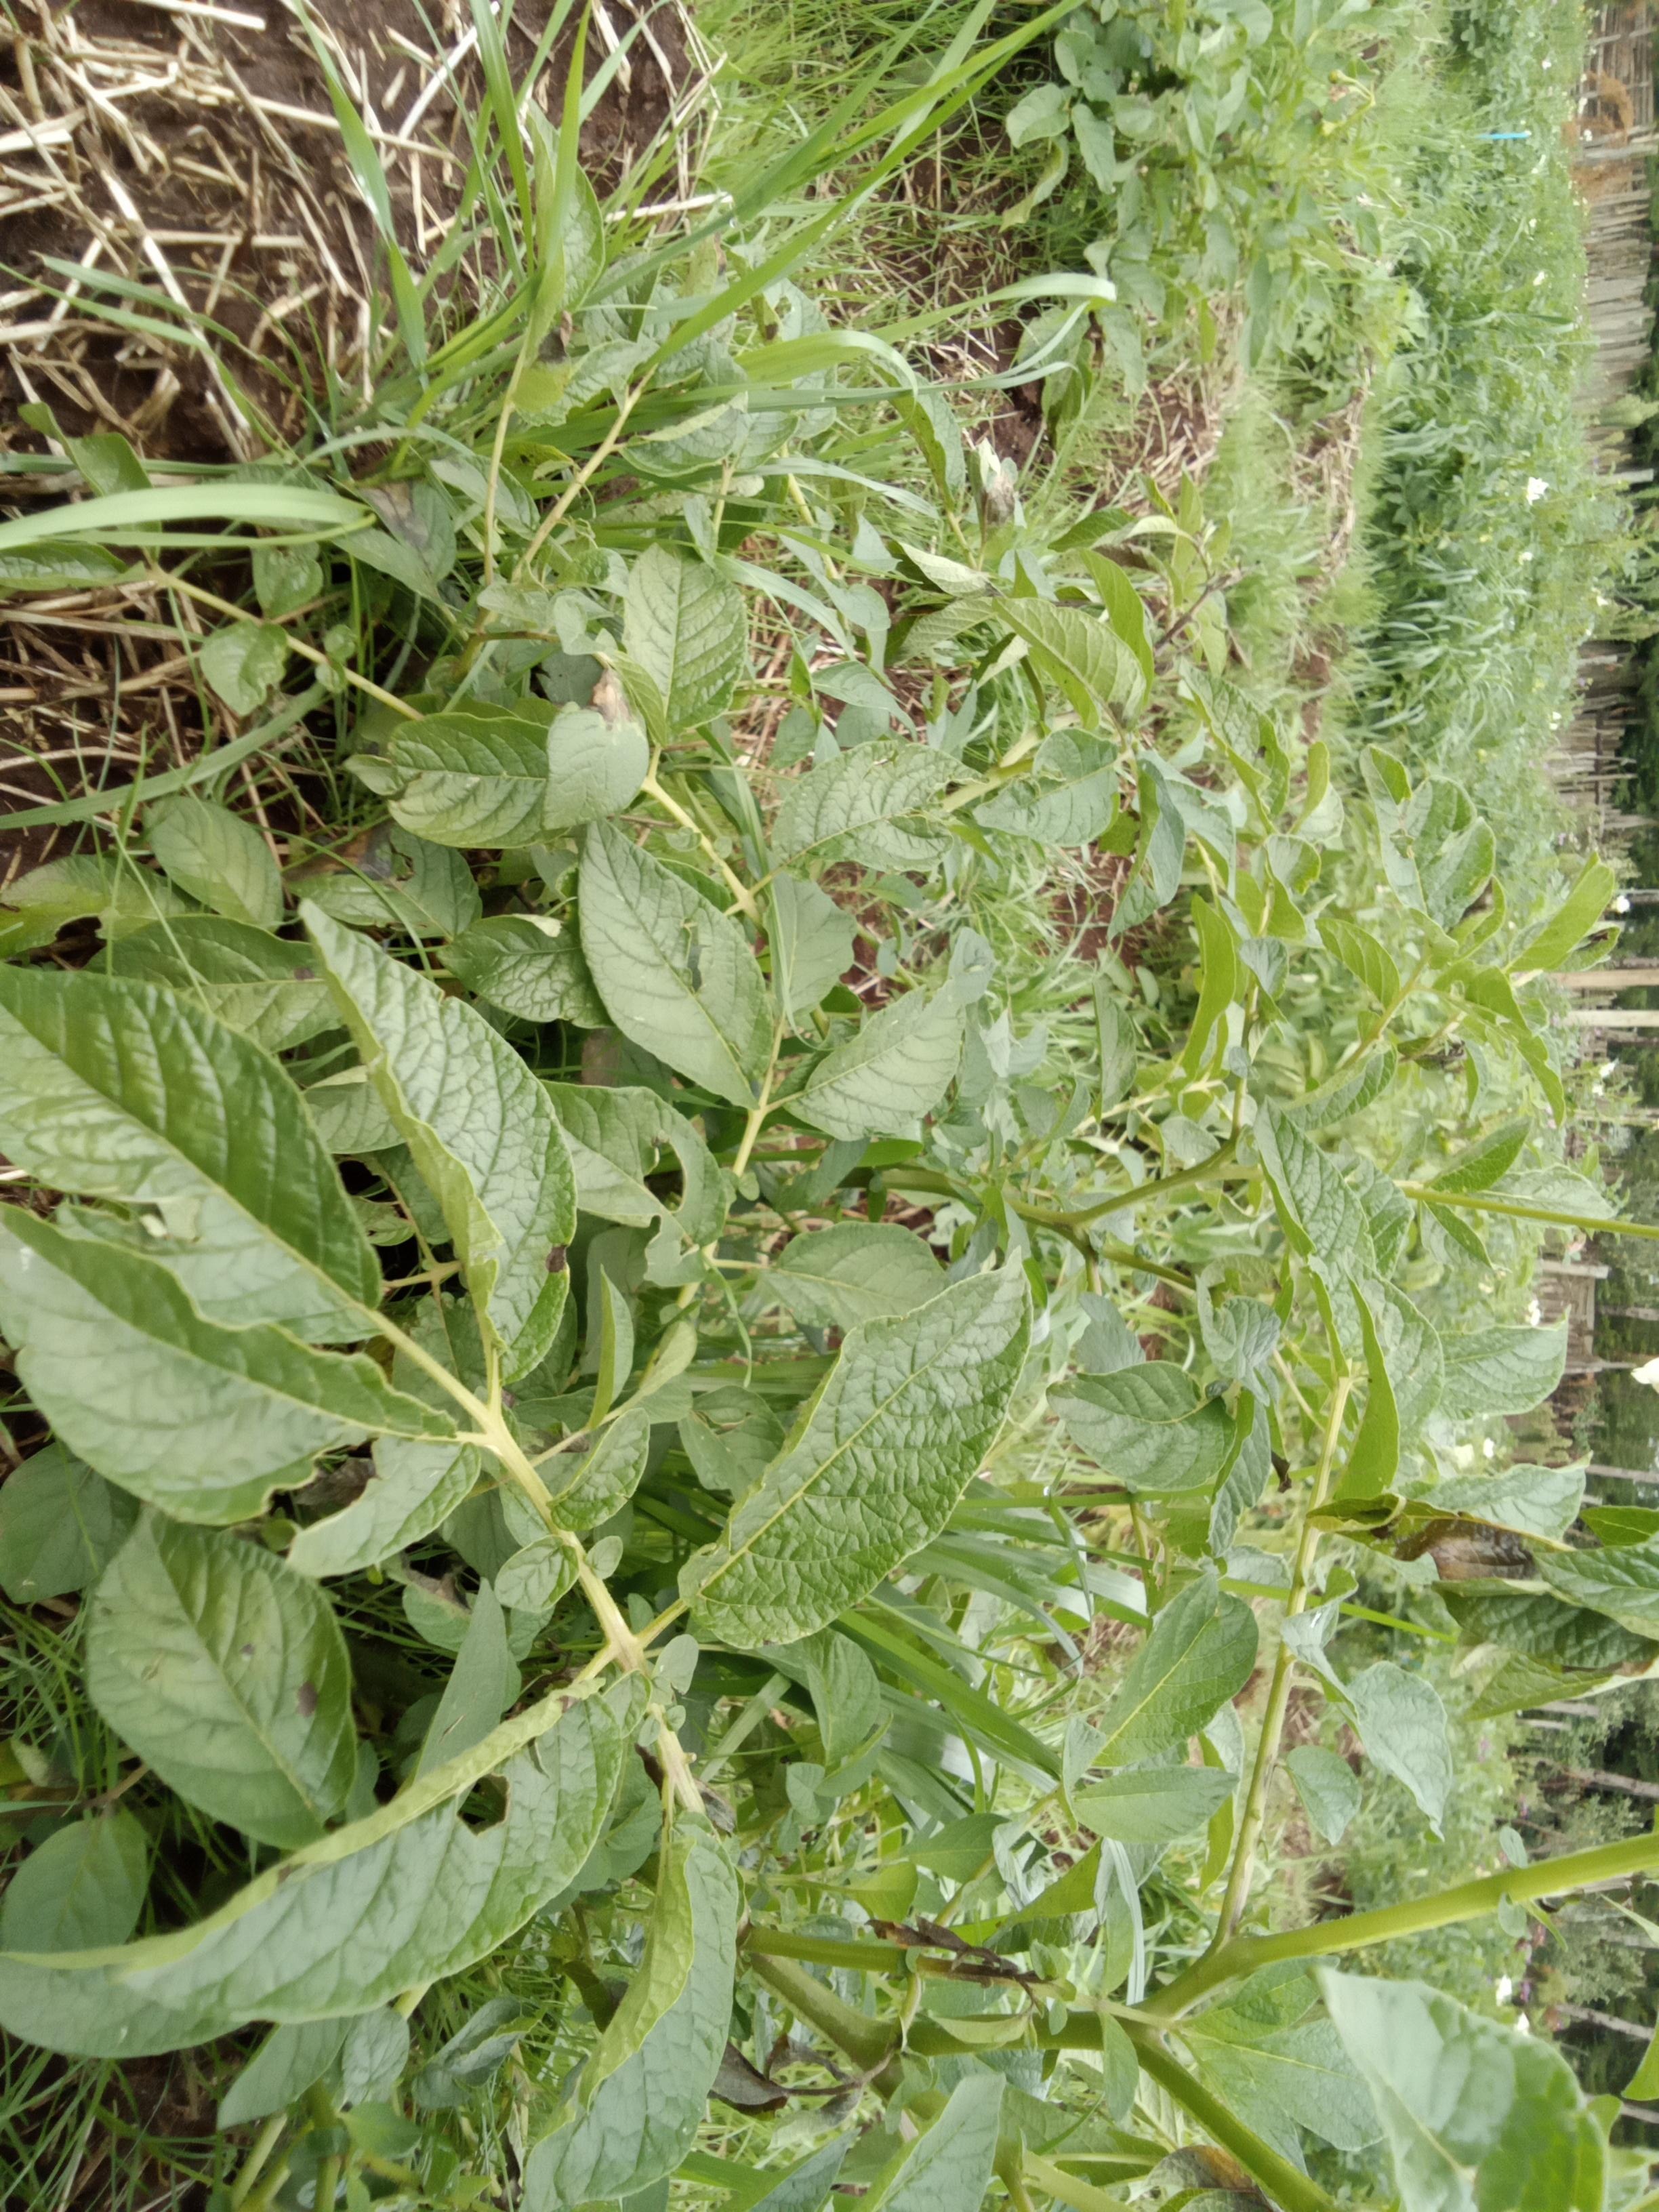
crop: potato
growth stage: flowering
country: Kenya
